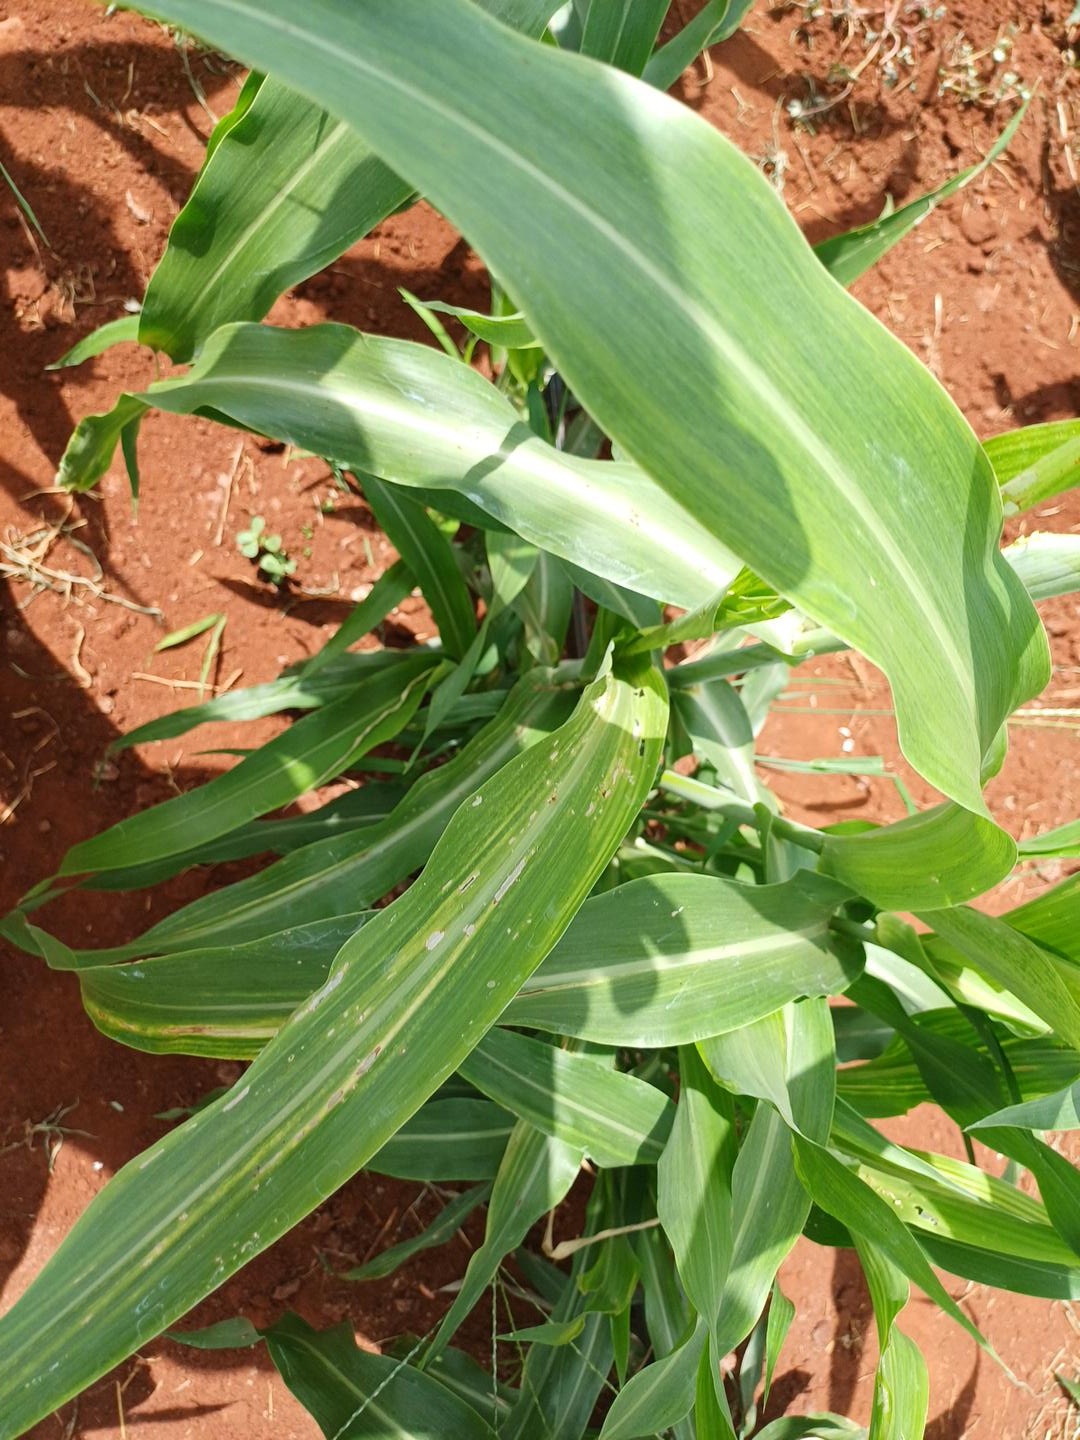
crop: sorghum
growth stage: vegetative
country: Kenya
